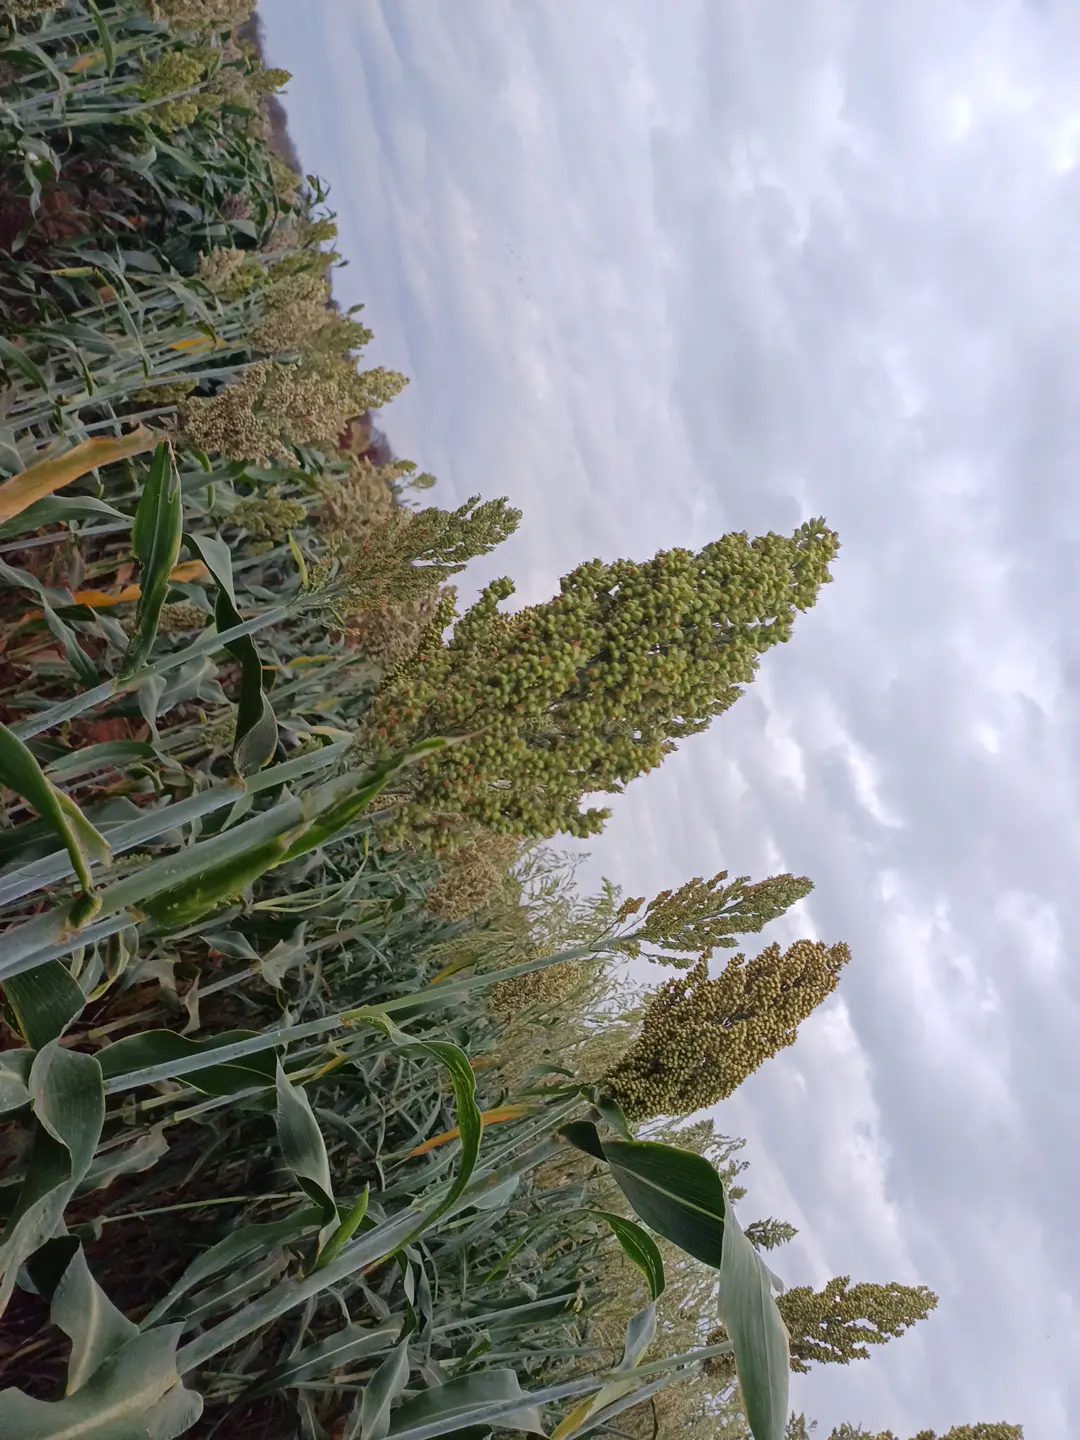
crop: sorghum
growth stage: filling grain
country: Kenya
